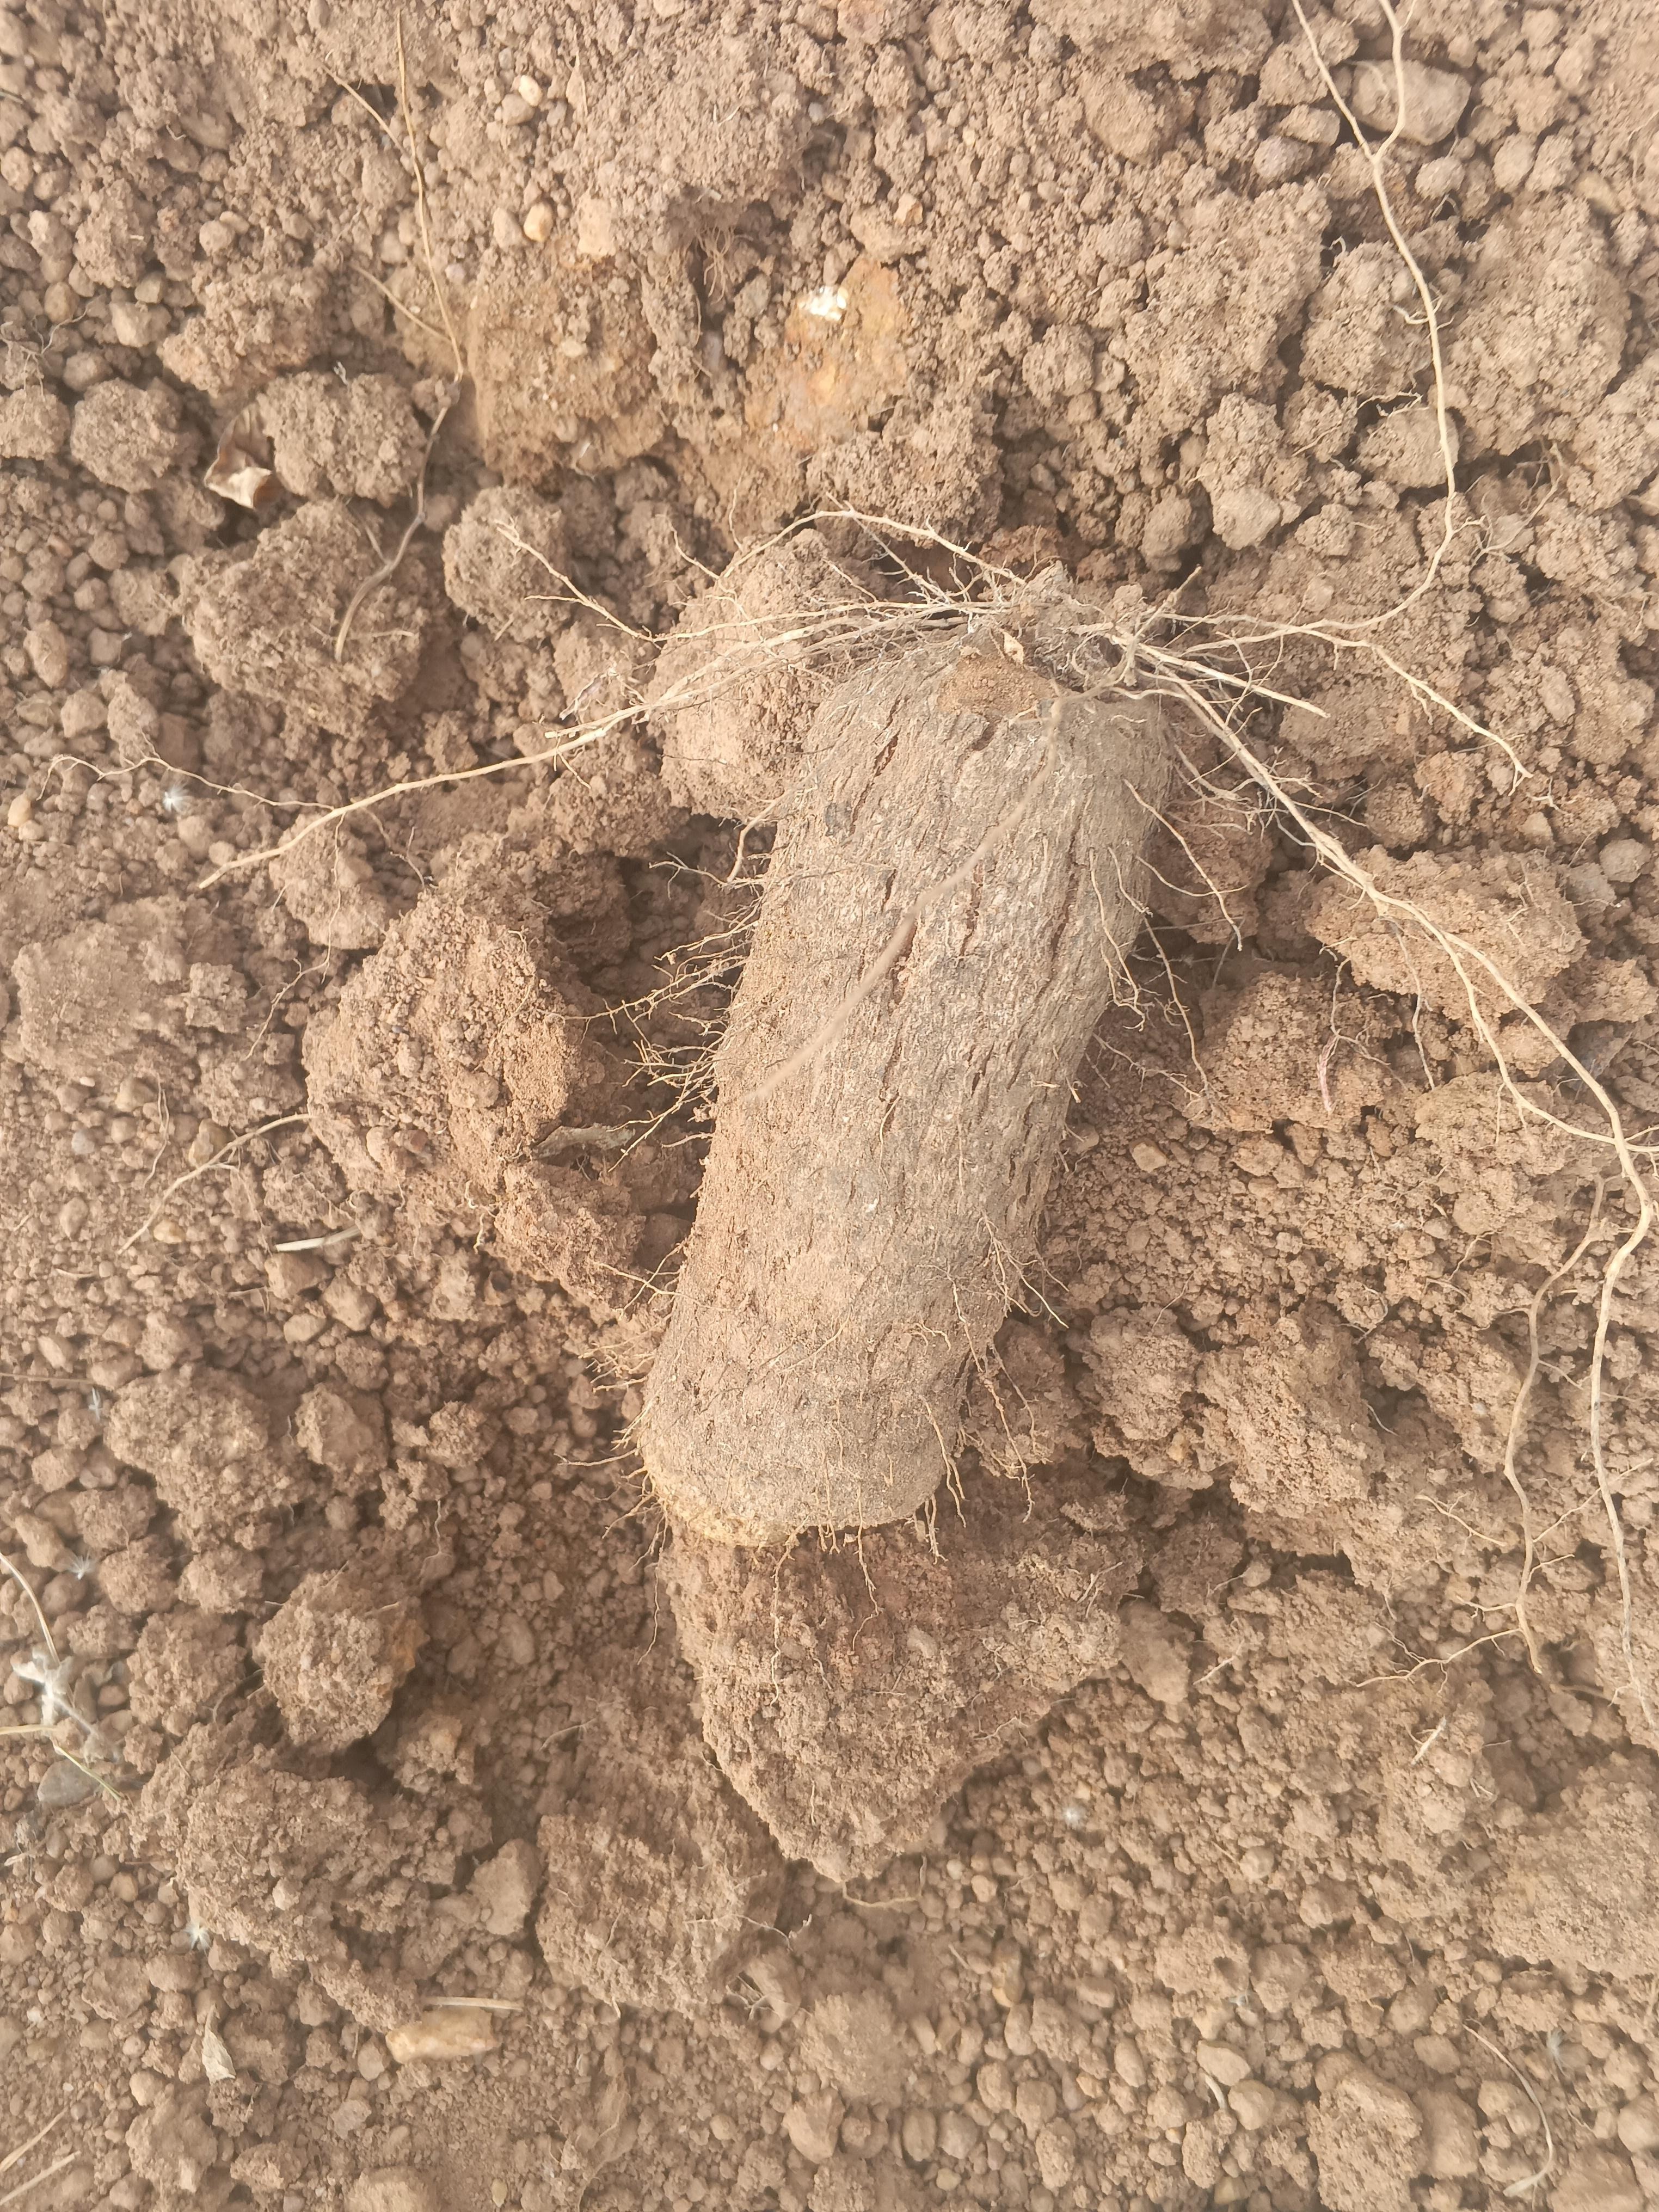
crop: yam
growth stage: harvest
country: Nigeria
